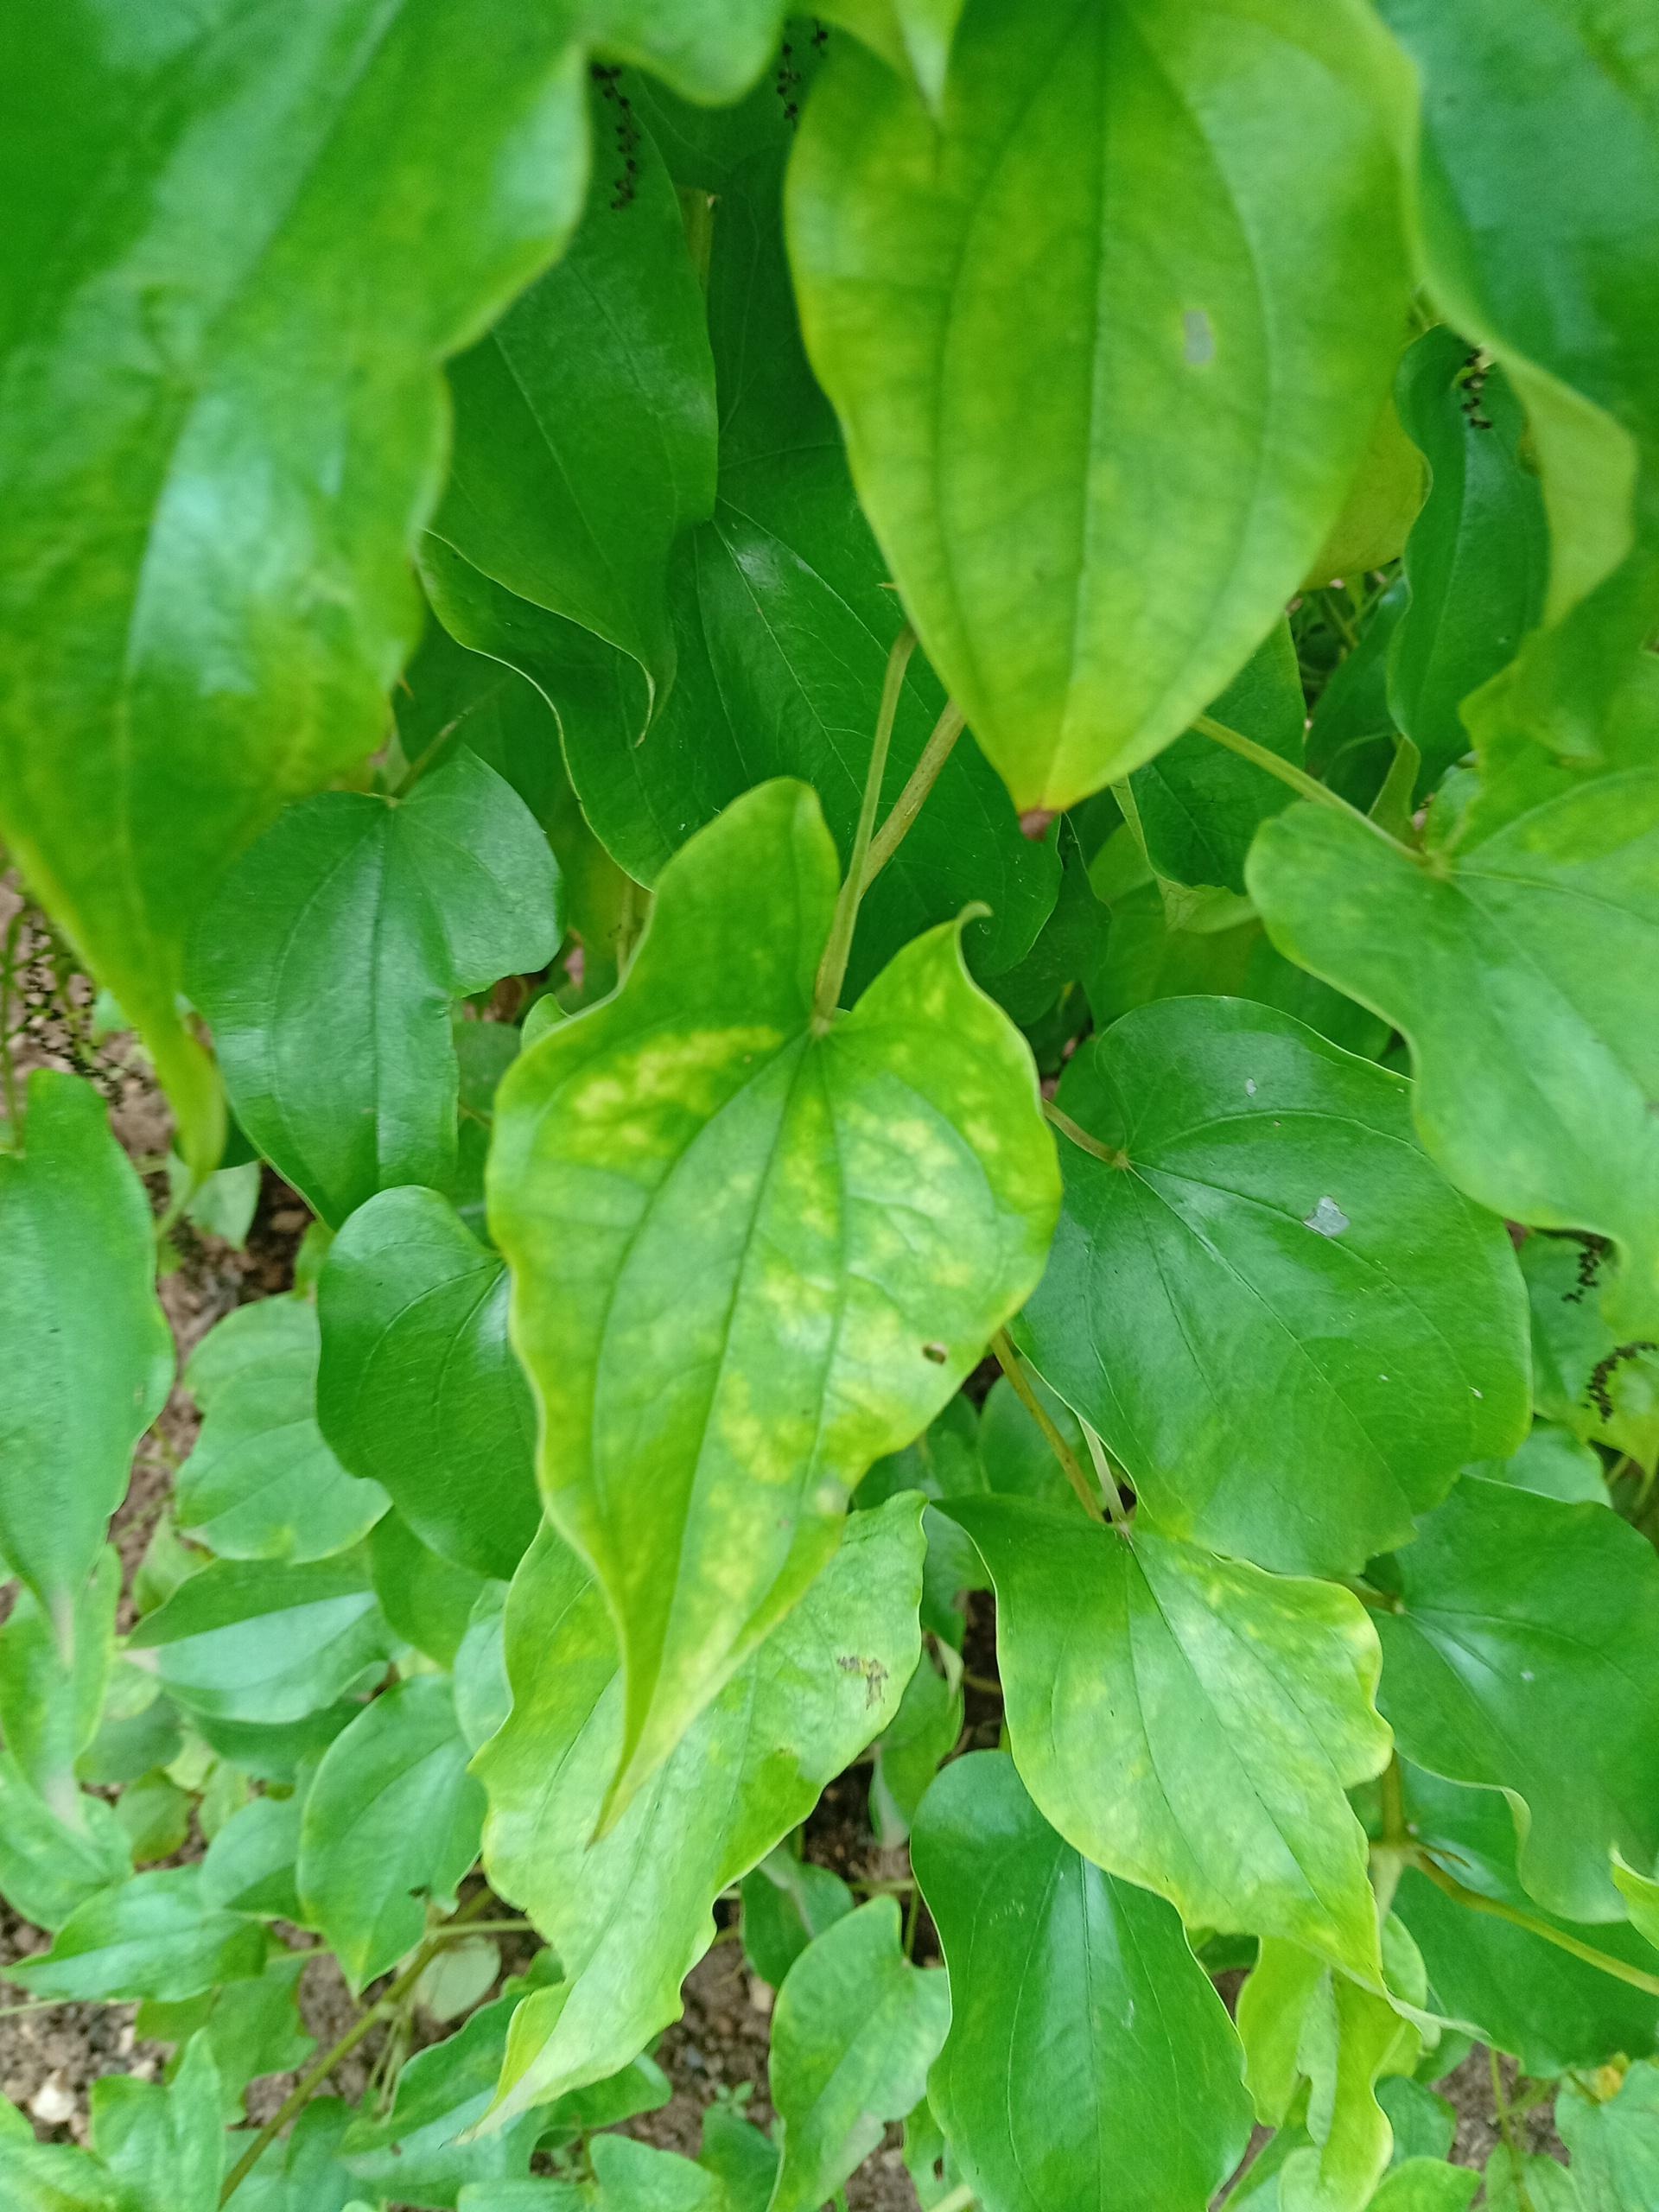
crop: yam
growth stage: vegetative
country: Nigeria
